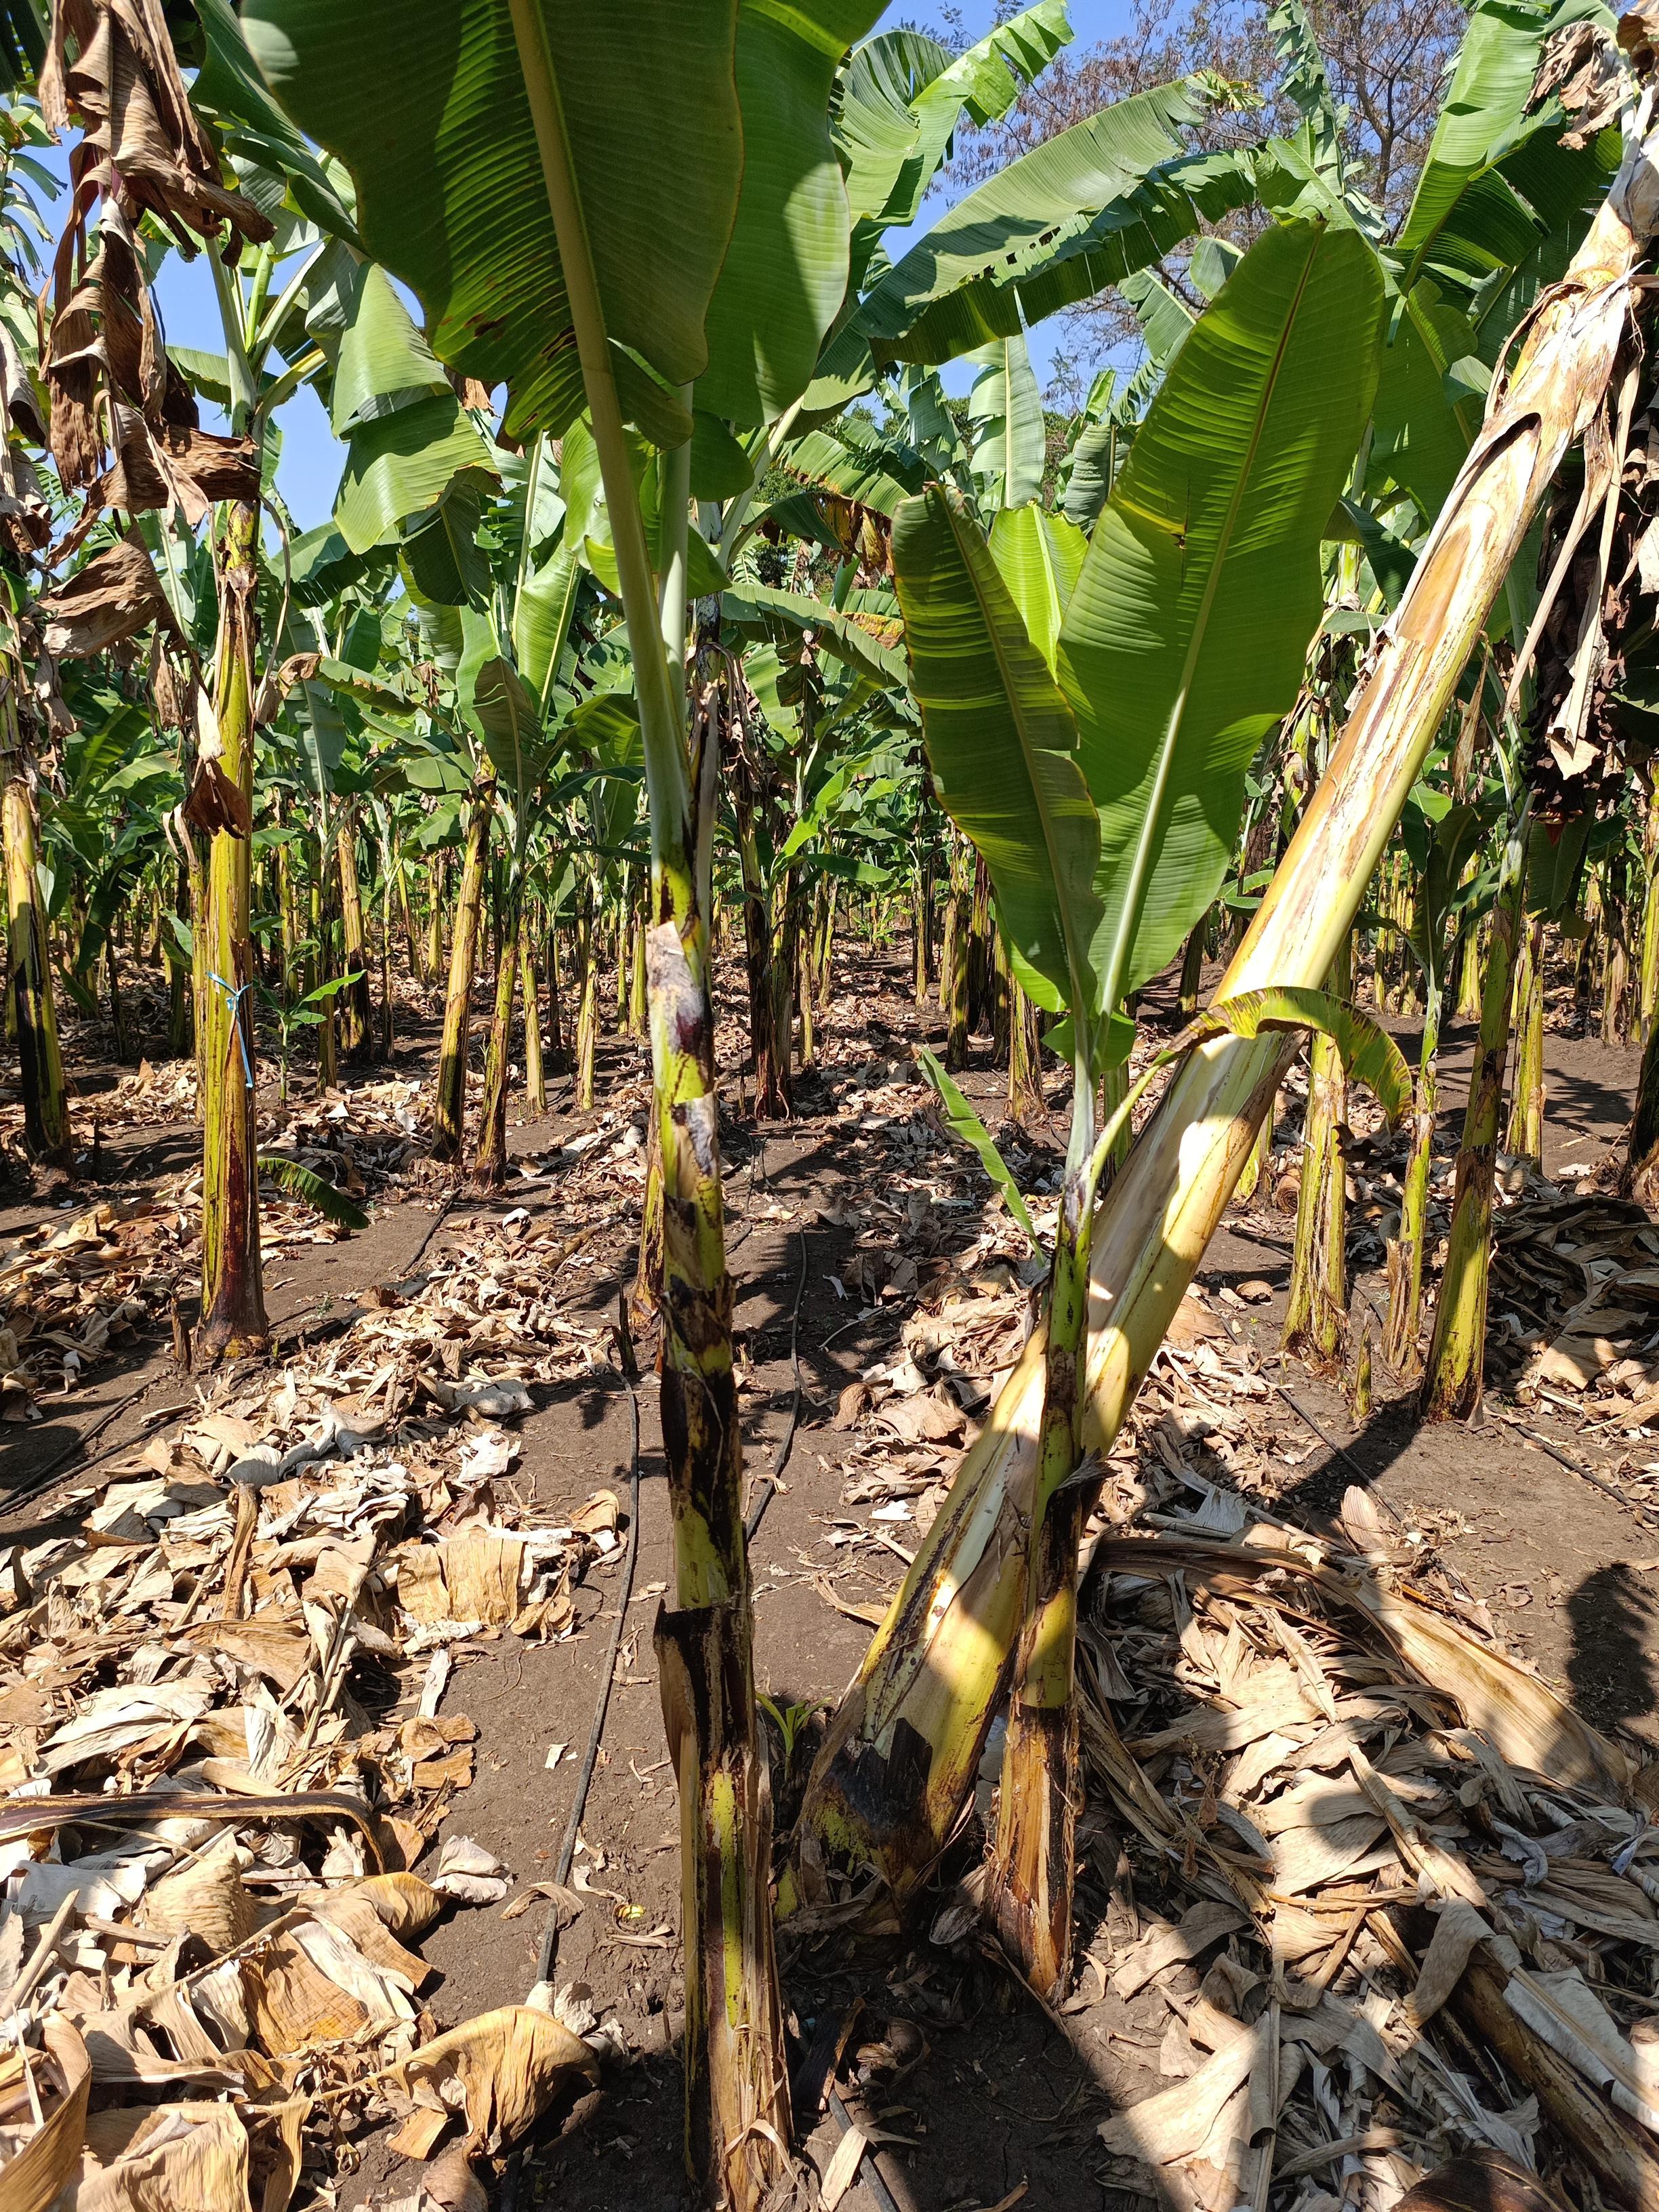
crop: banana
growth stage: development fruit
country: Tanzania
